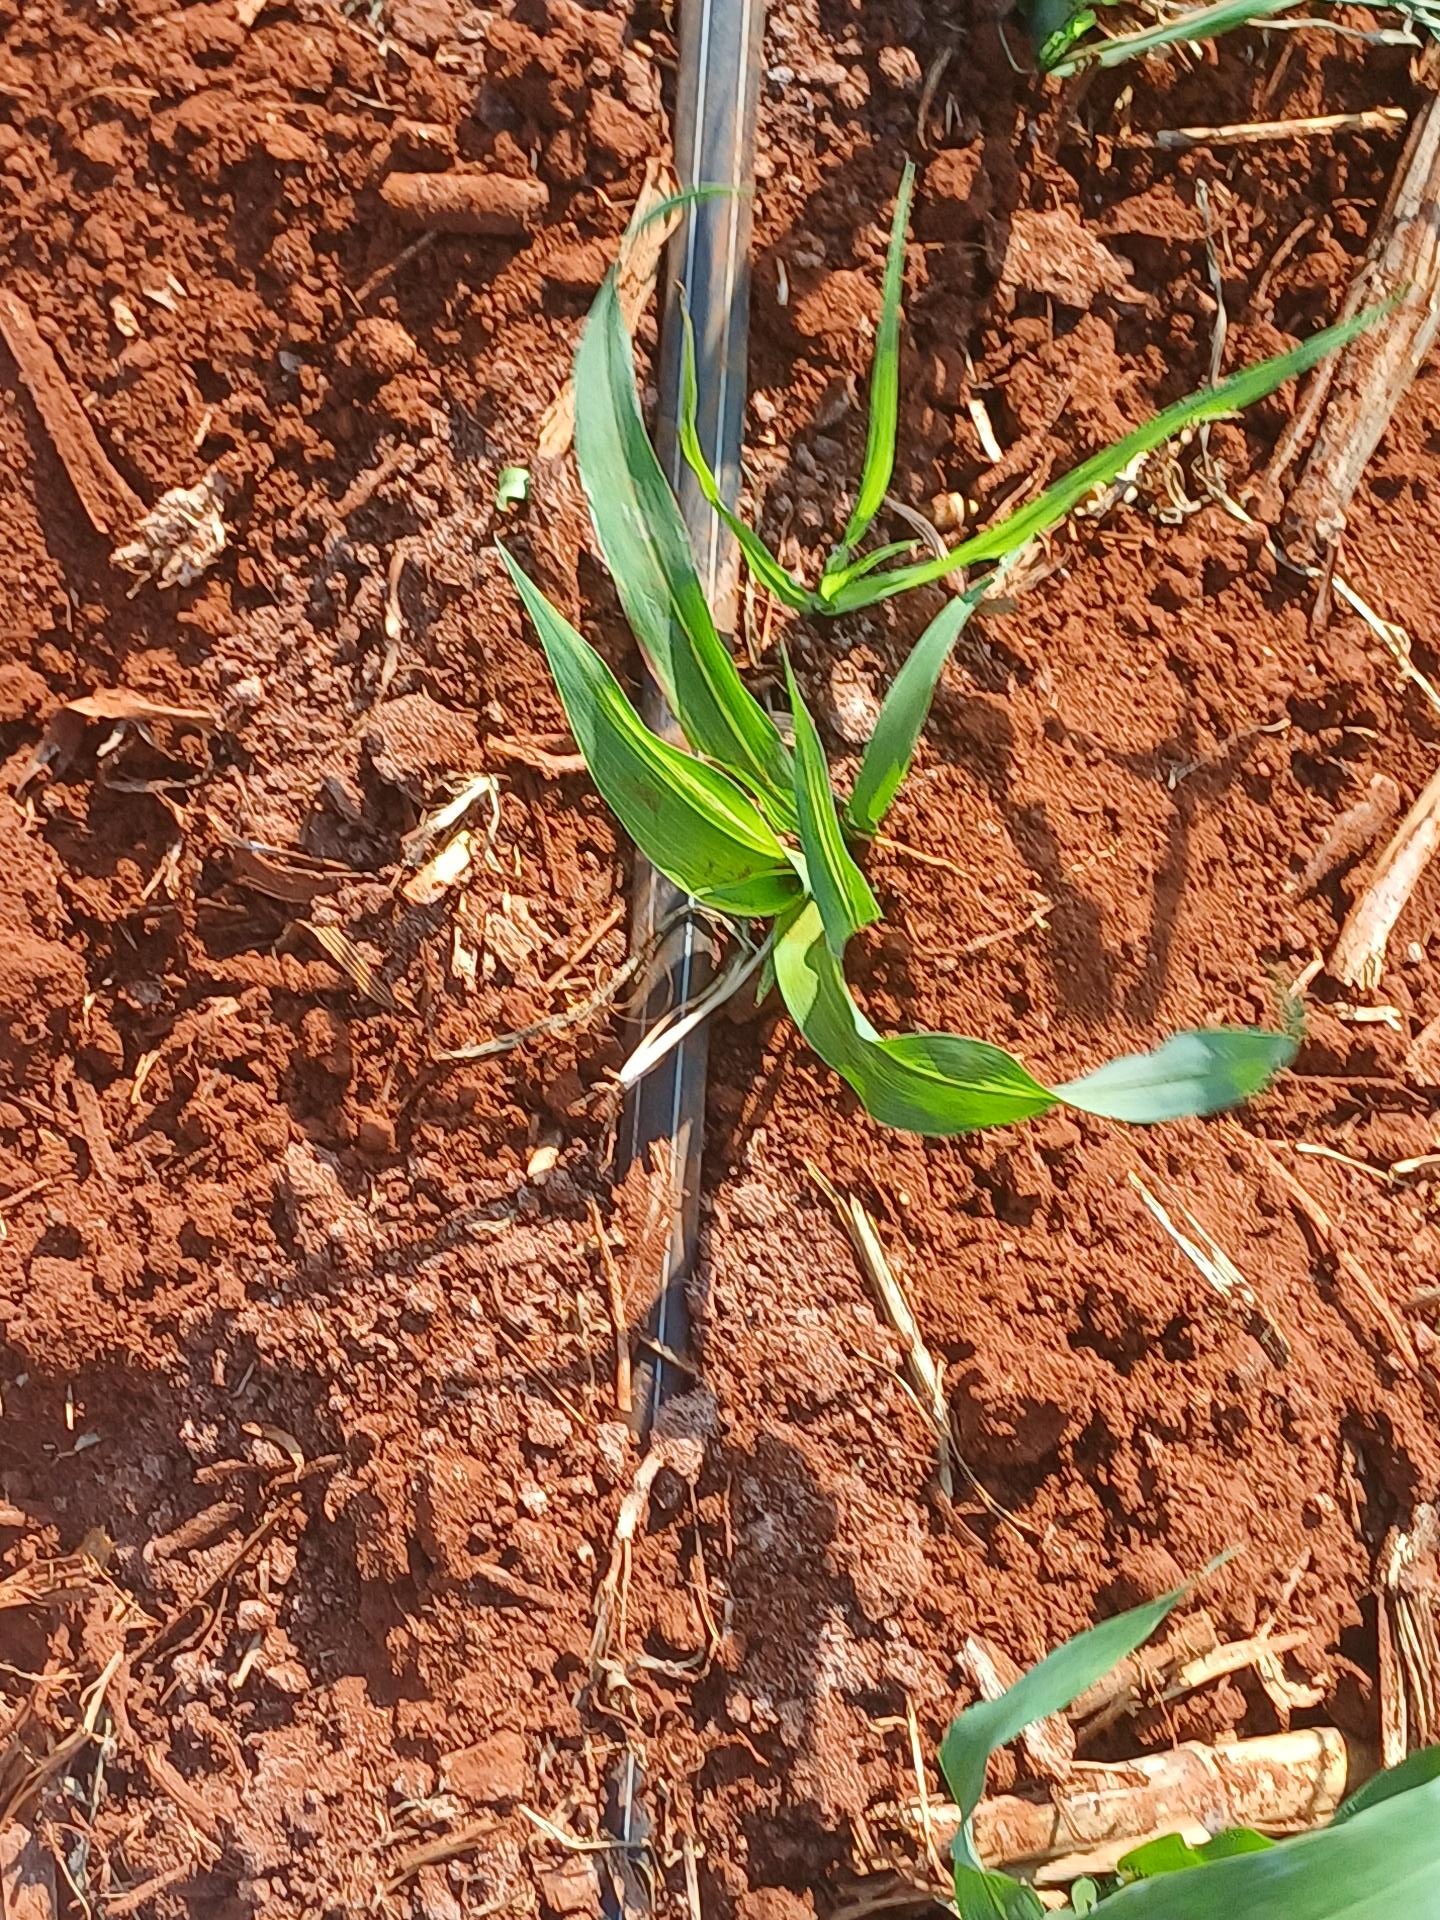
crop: sorghum
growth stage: vegetative
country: Kenya
